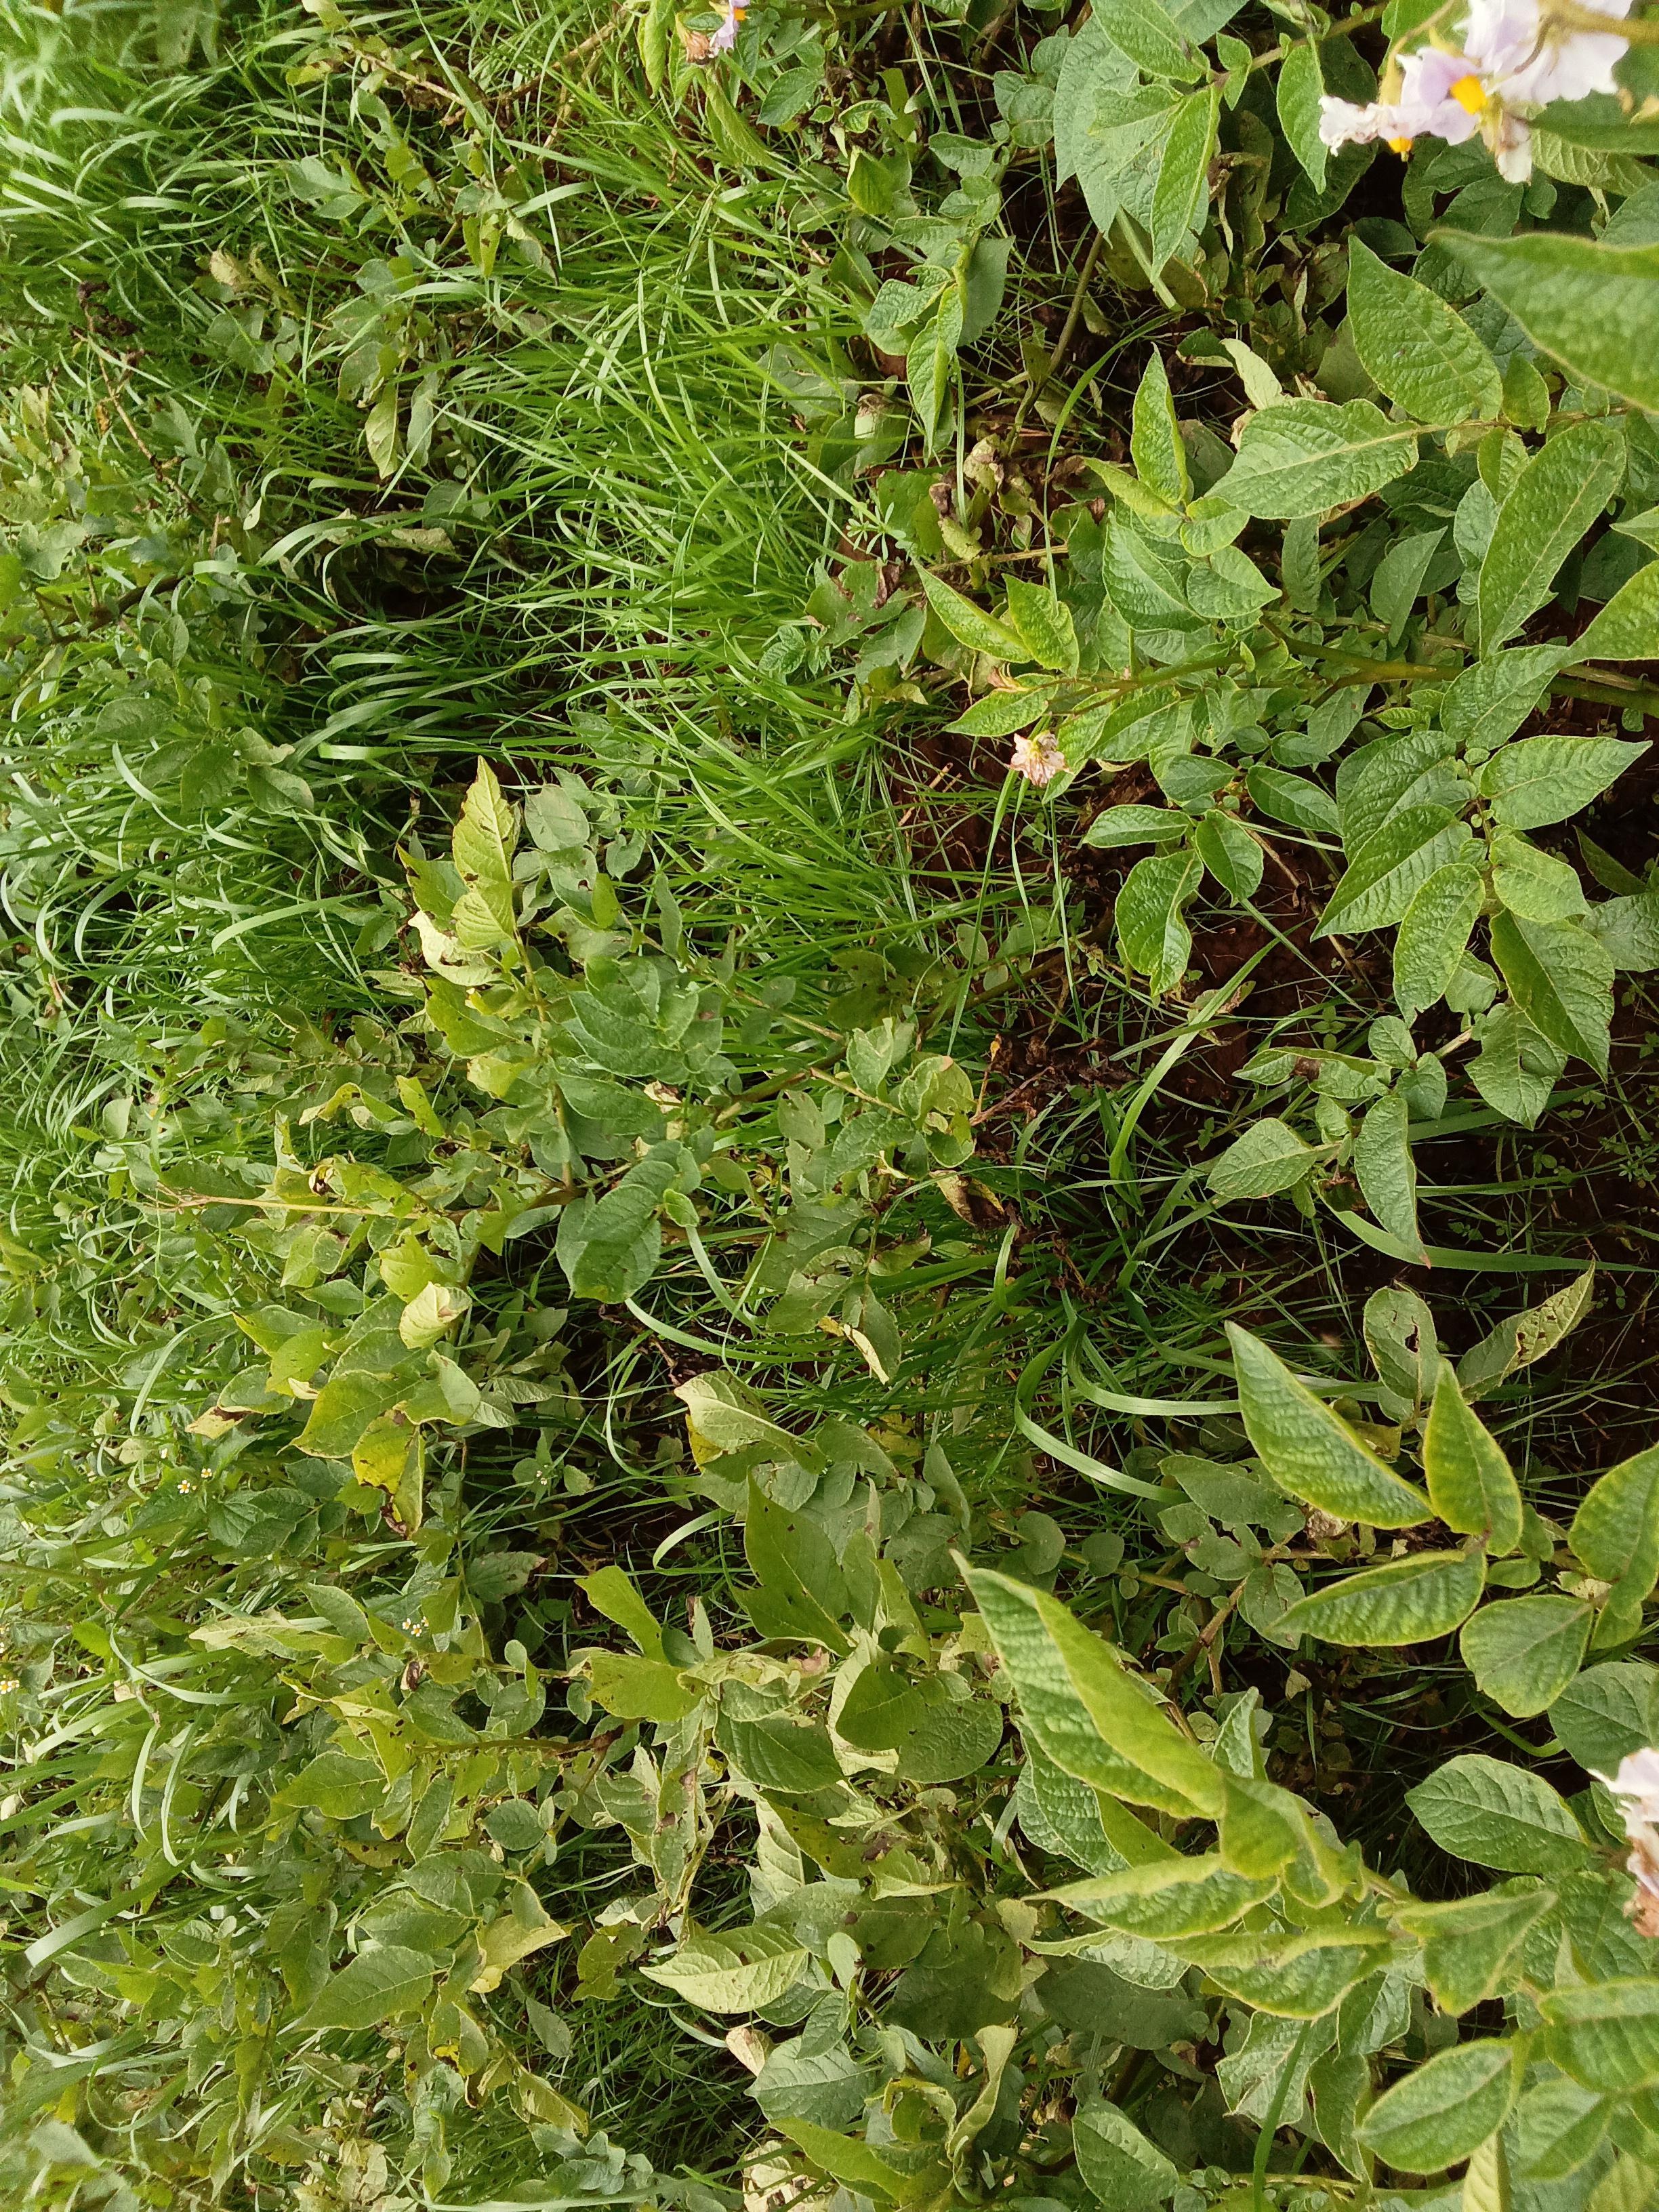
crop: potato
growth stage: harvest maturity
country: Kenya
